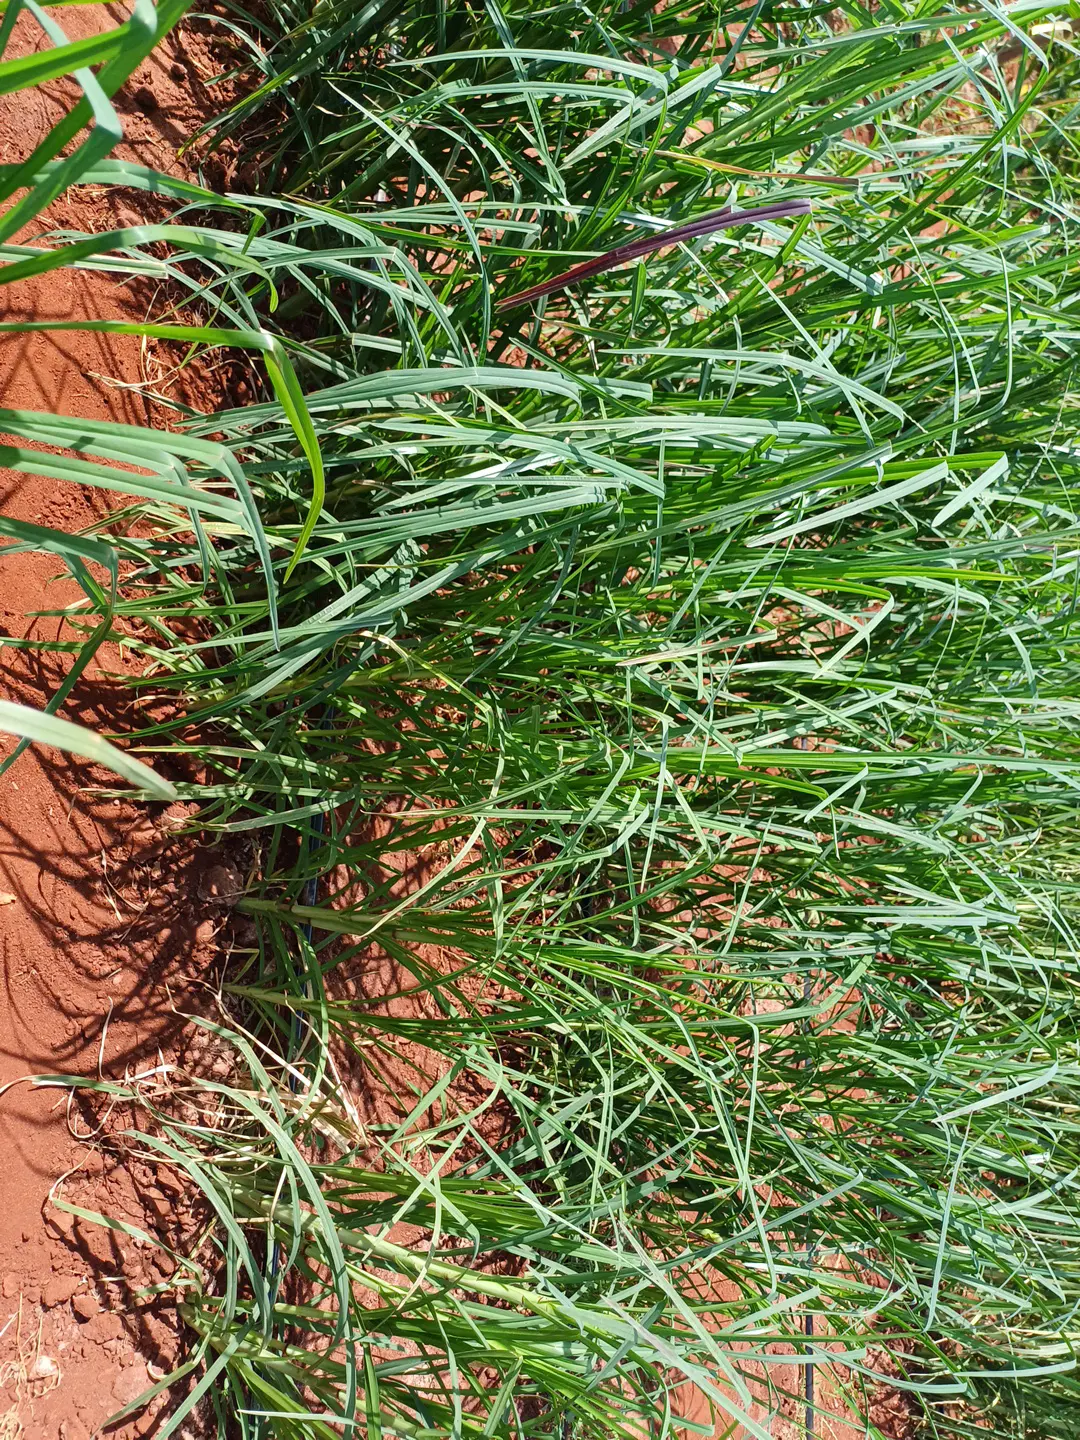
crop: finger millet
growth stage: flowering
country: Kenya
